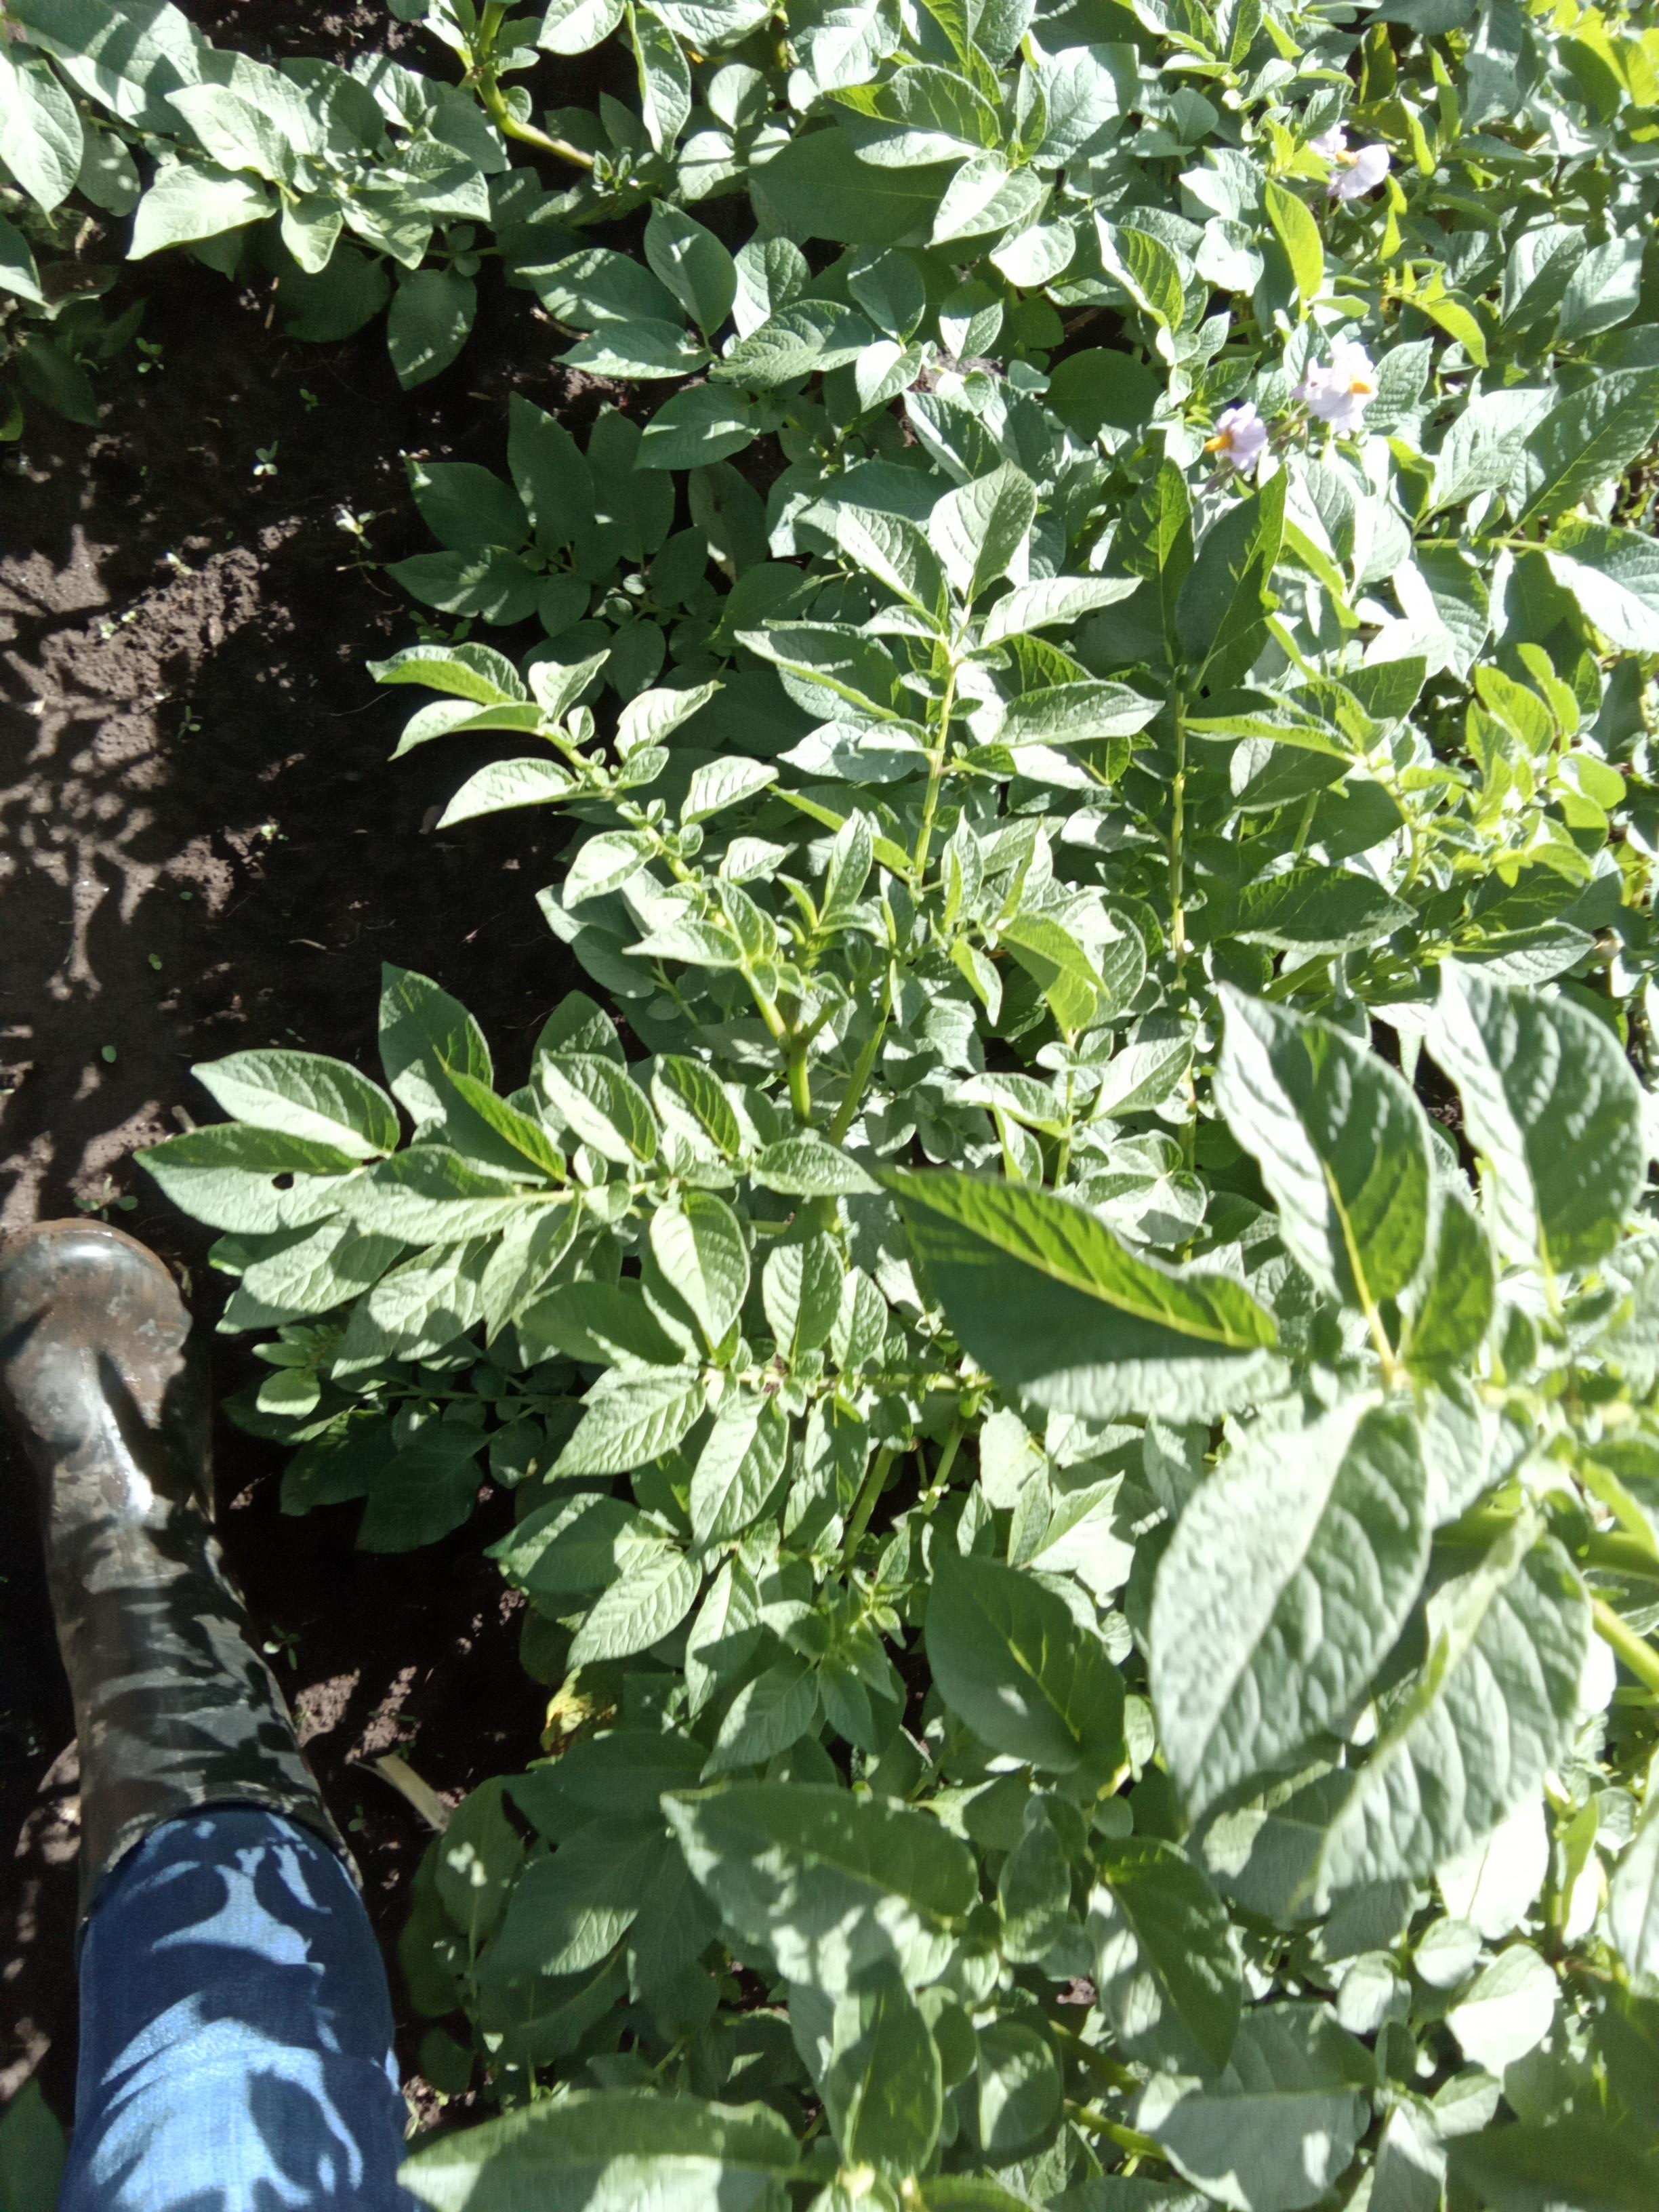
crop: potato
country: Kenya
